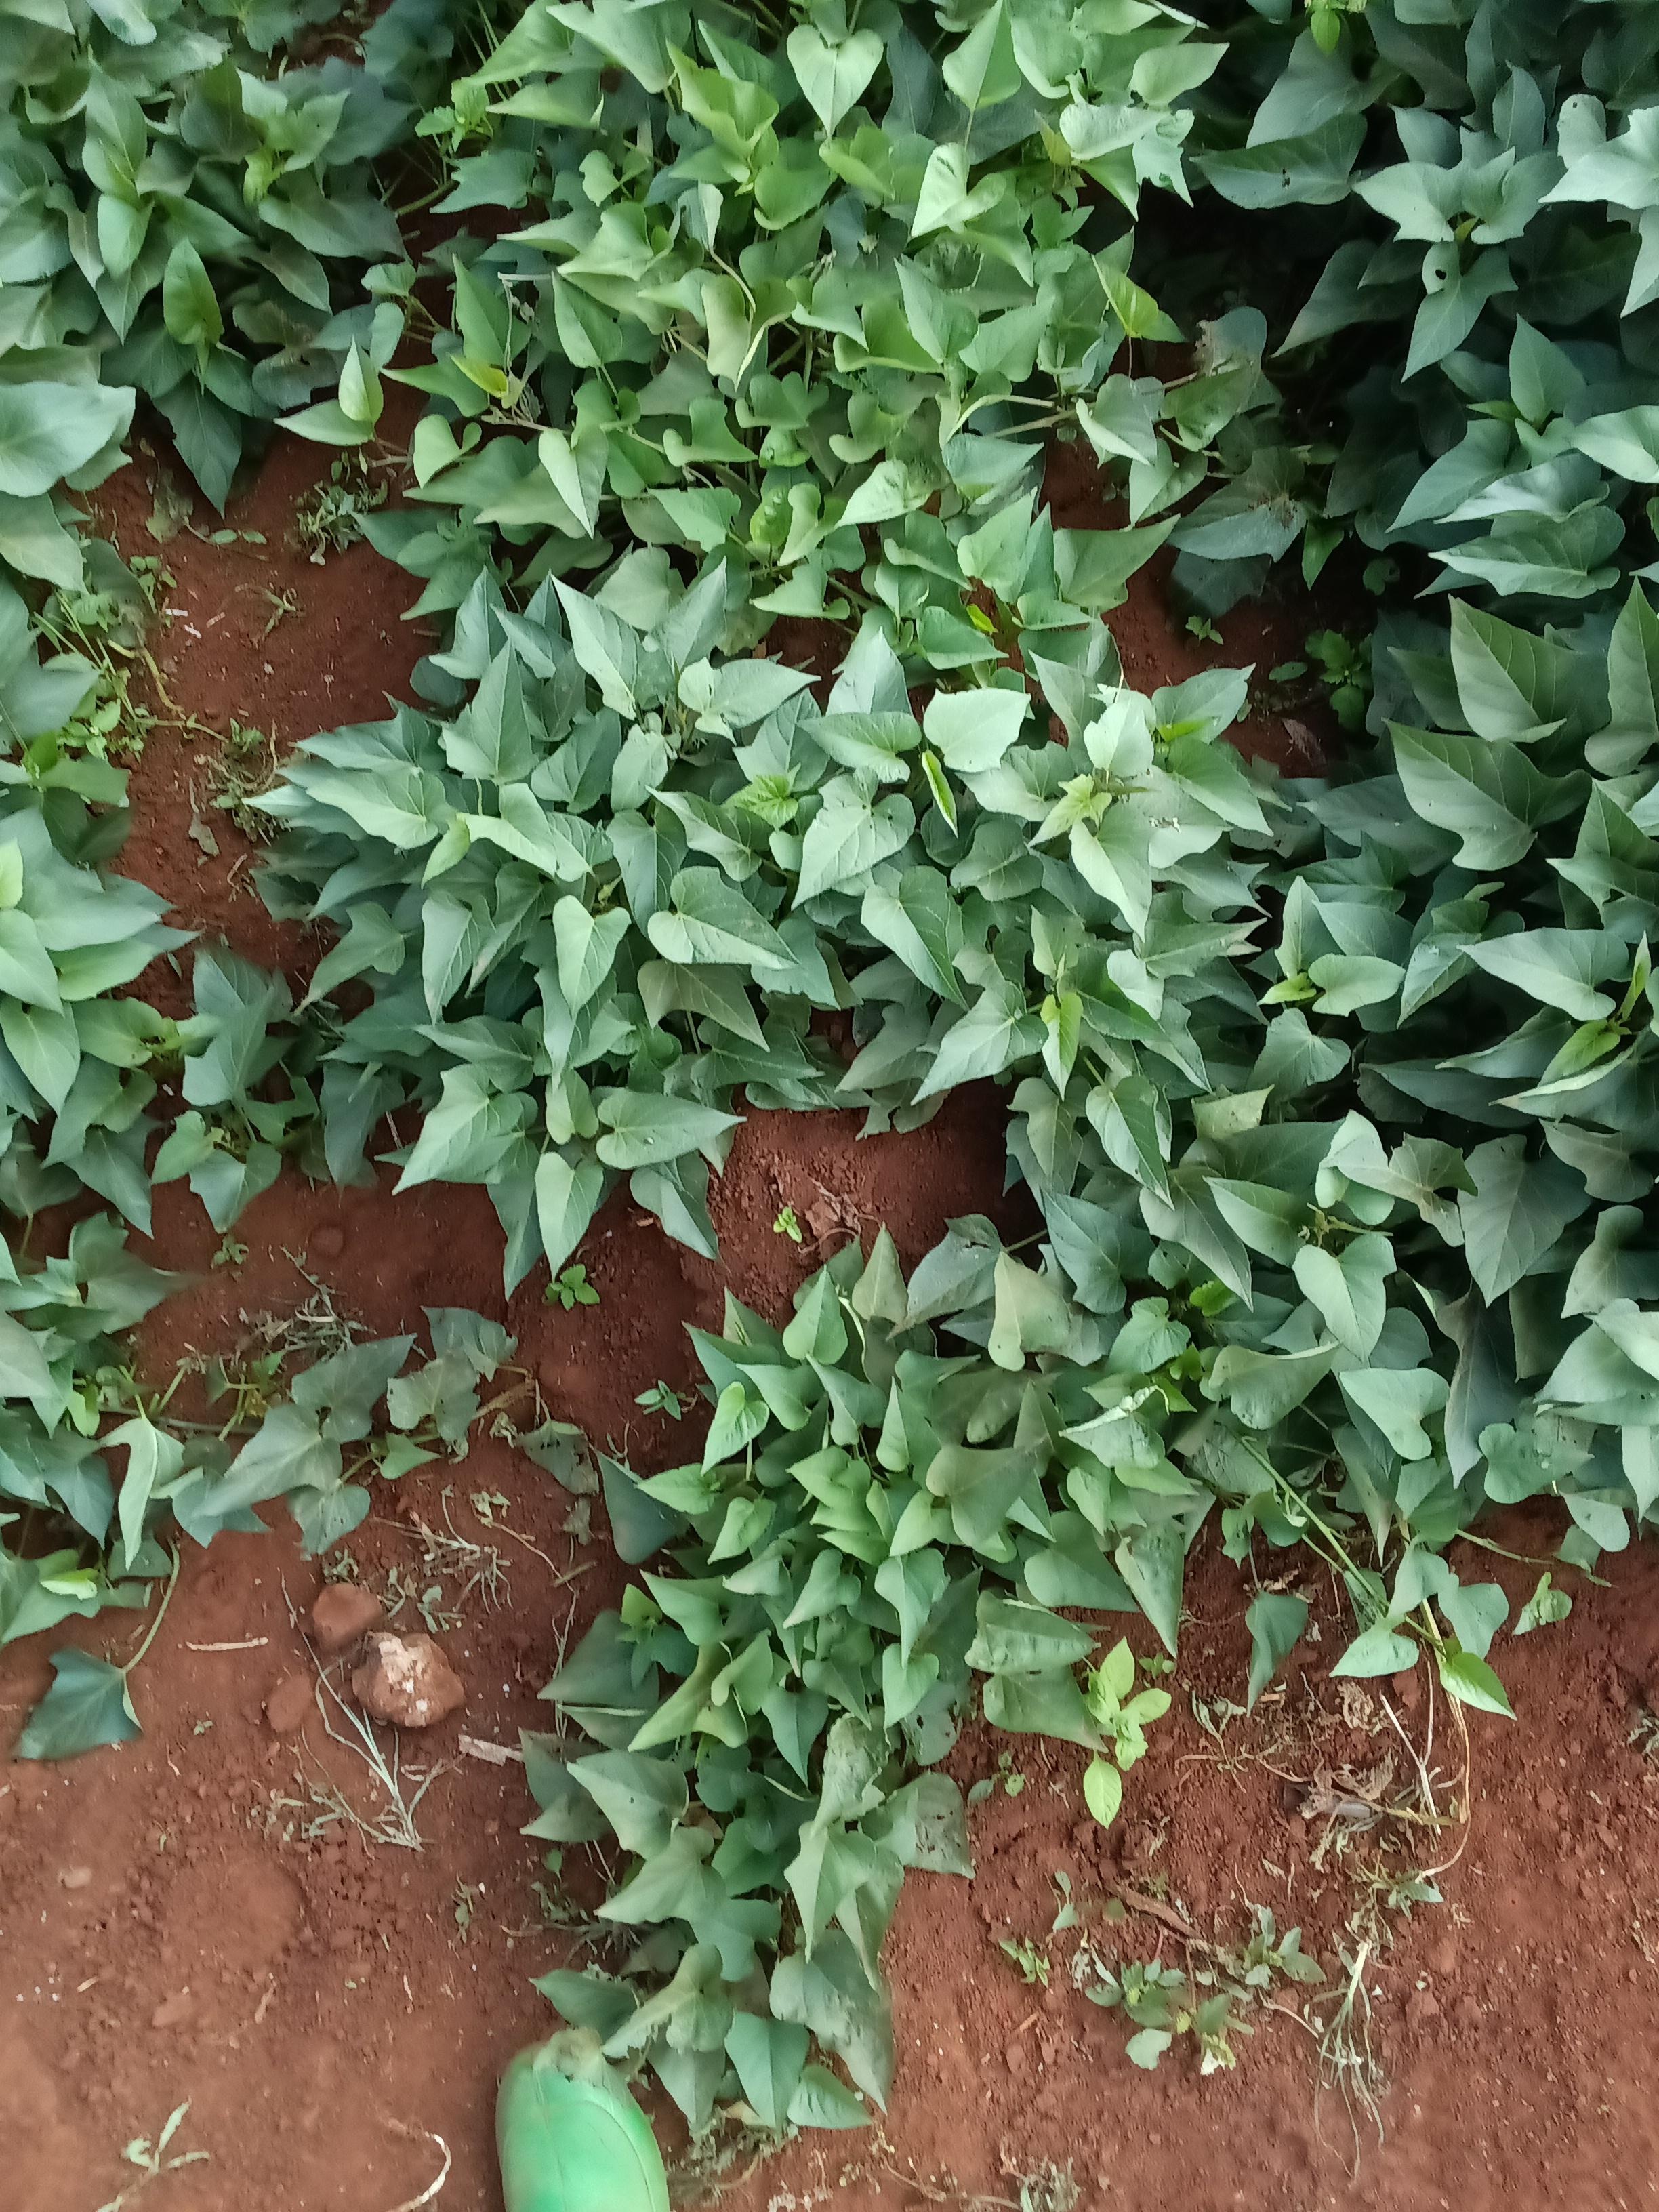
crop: sweet potato
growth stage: flowering
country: Kenya
